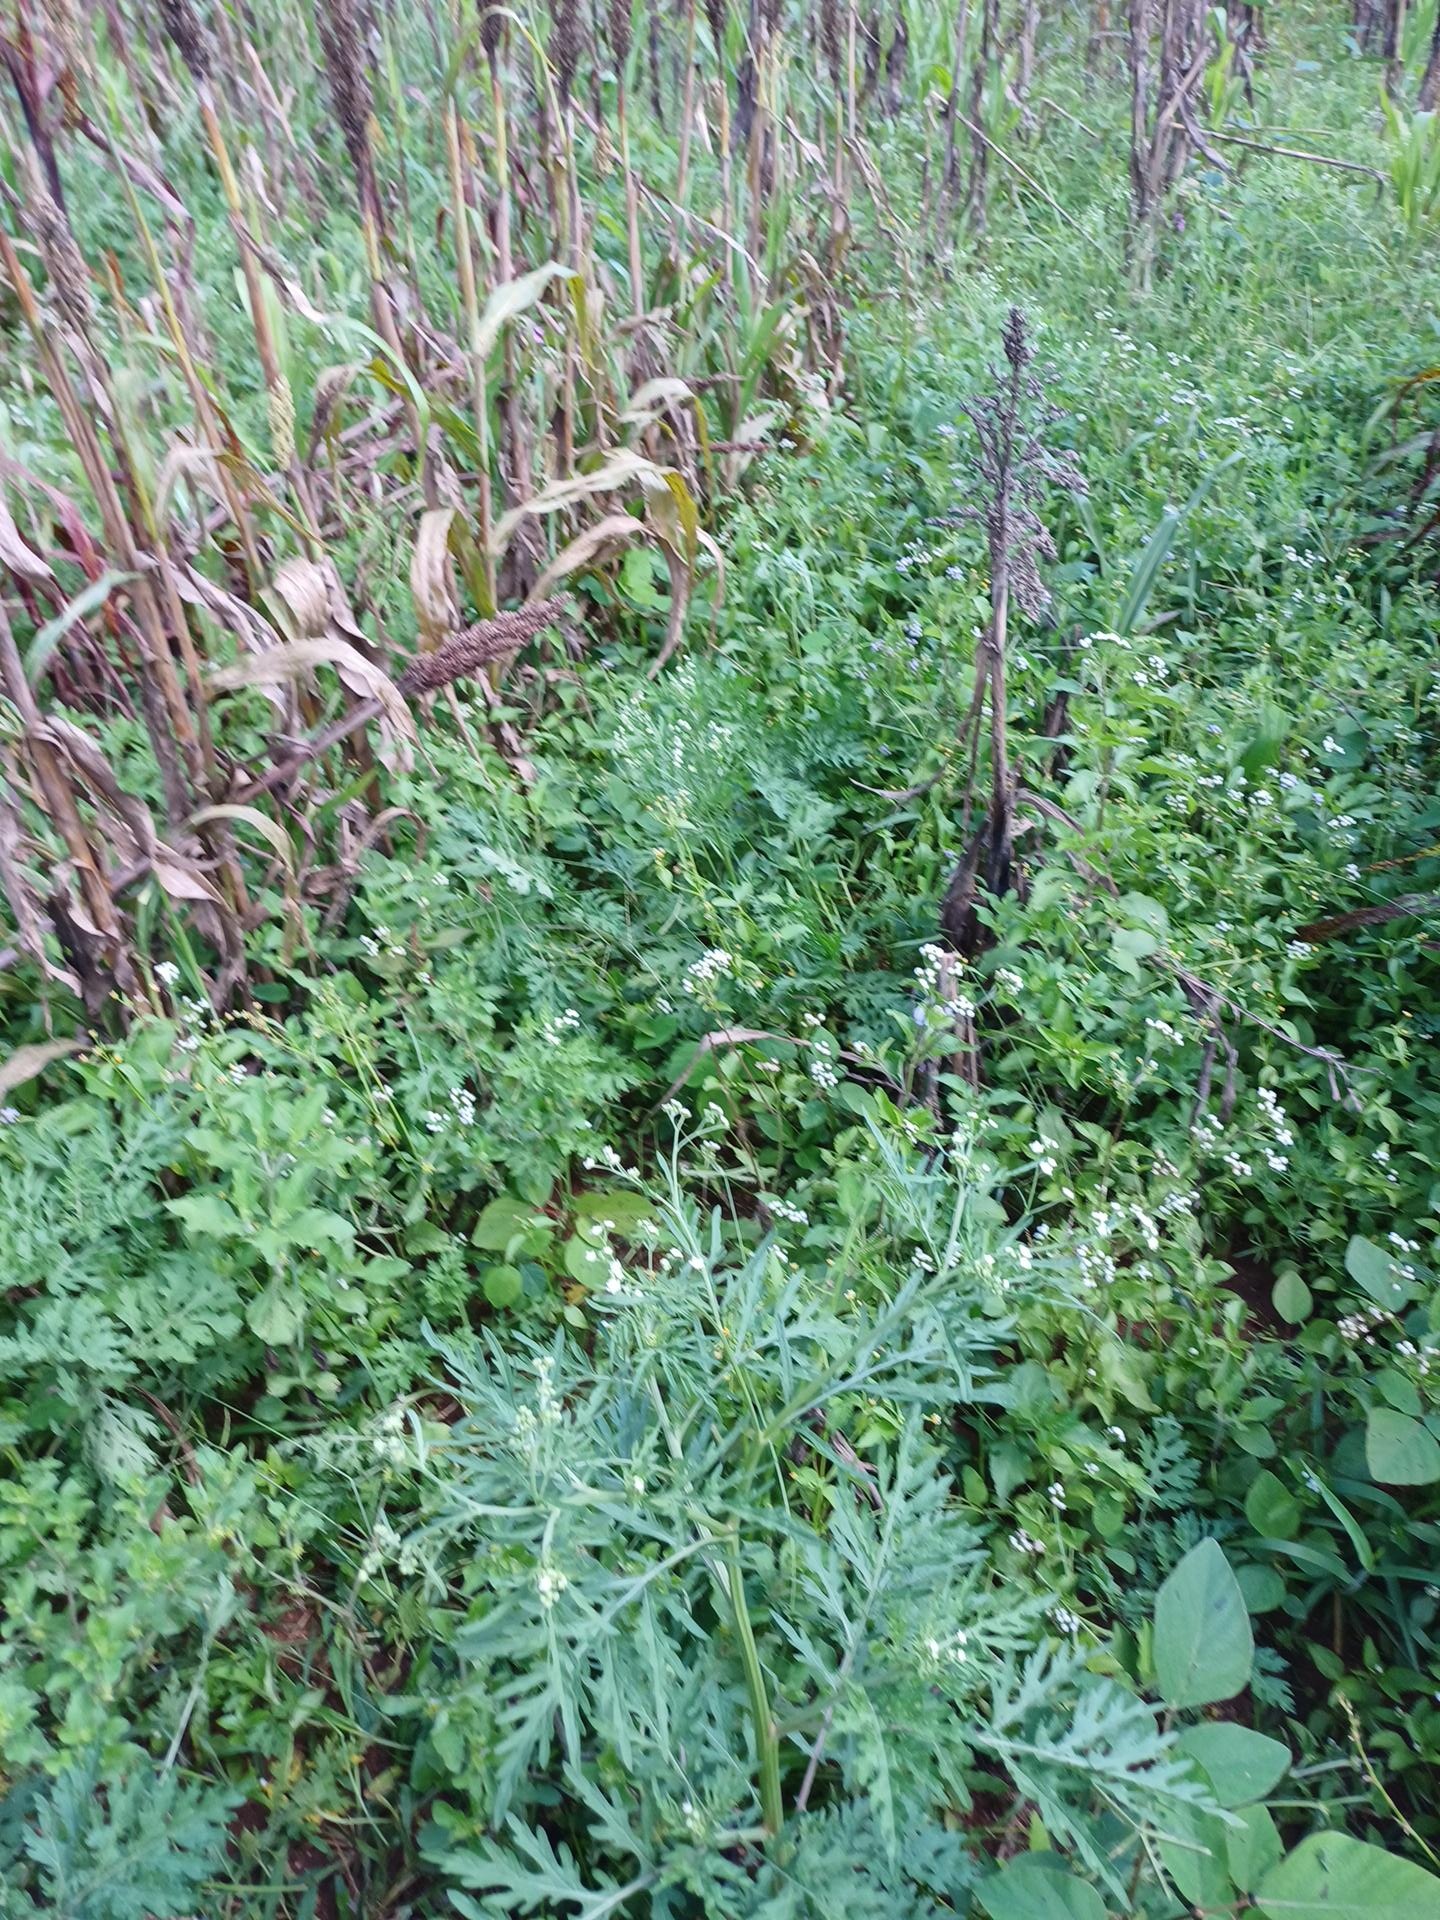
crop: sorghum
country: Kenya
